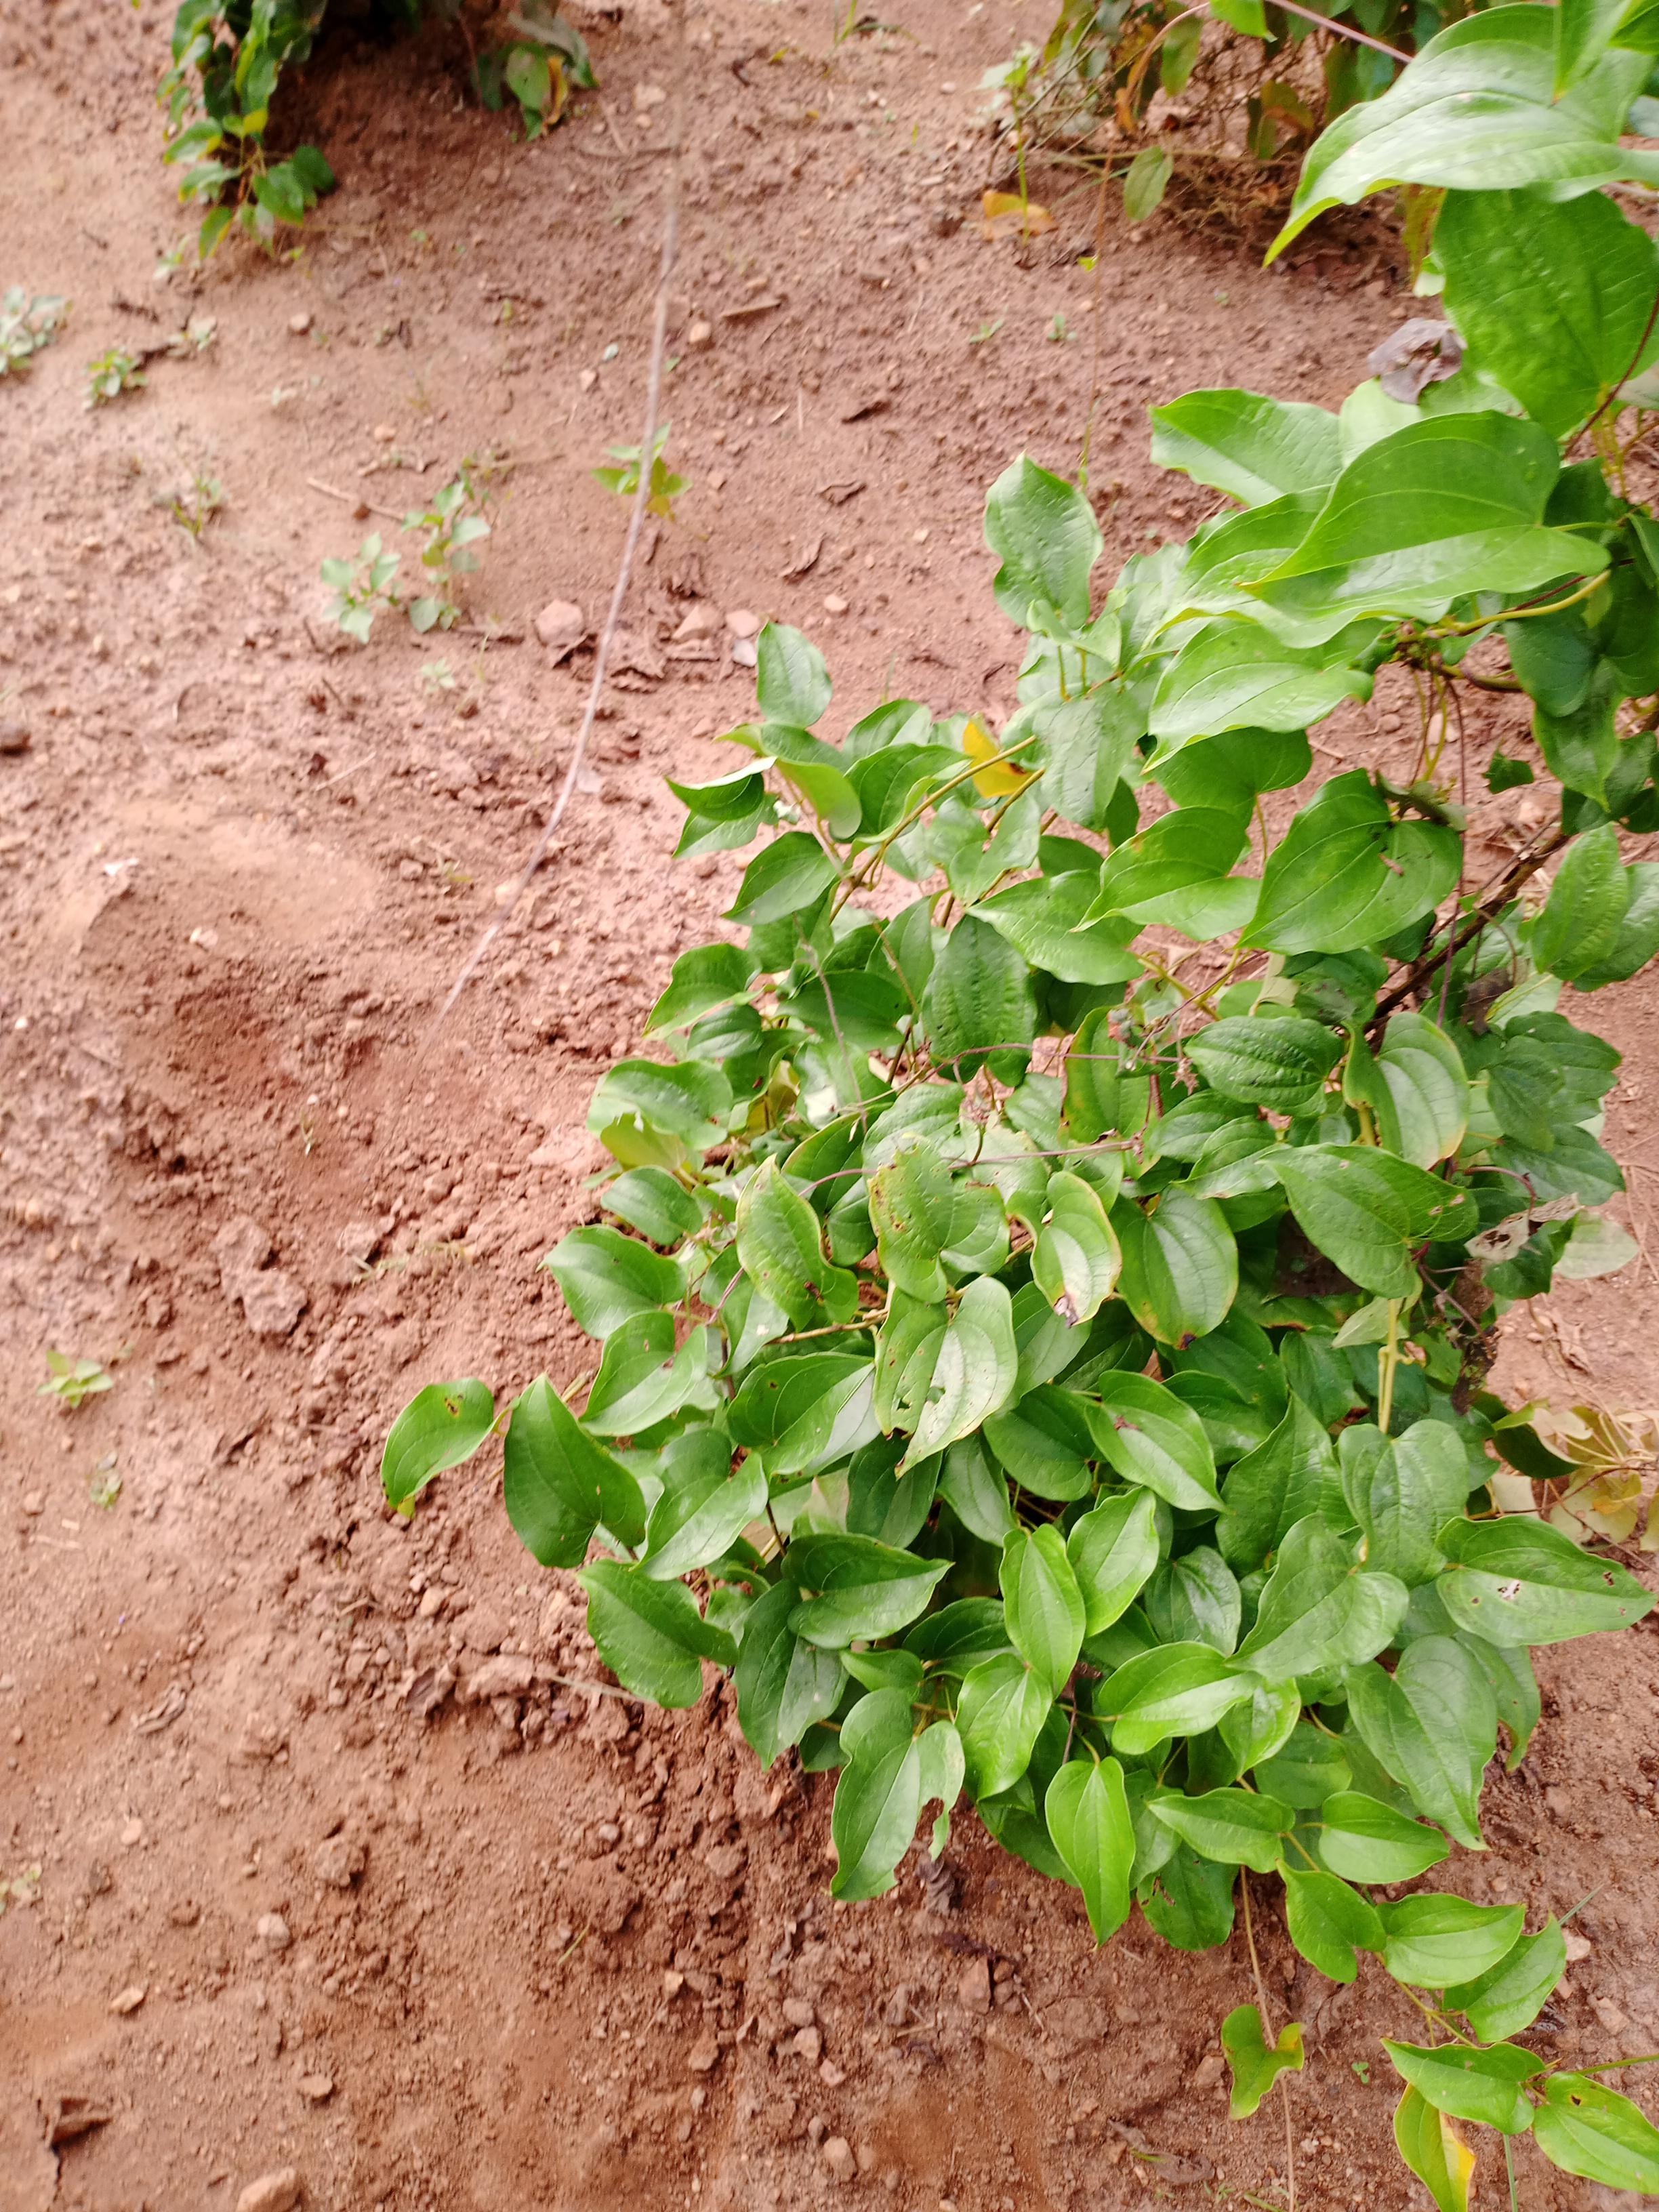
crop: yam
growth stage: vegetative
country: Nigeria
